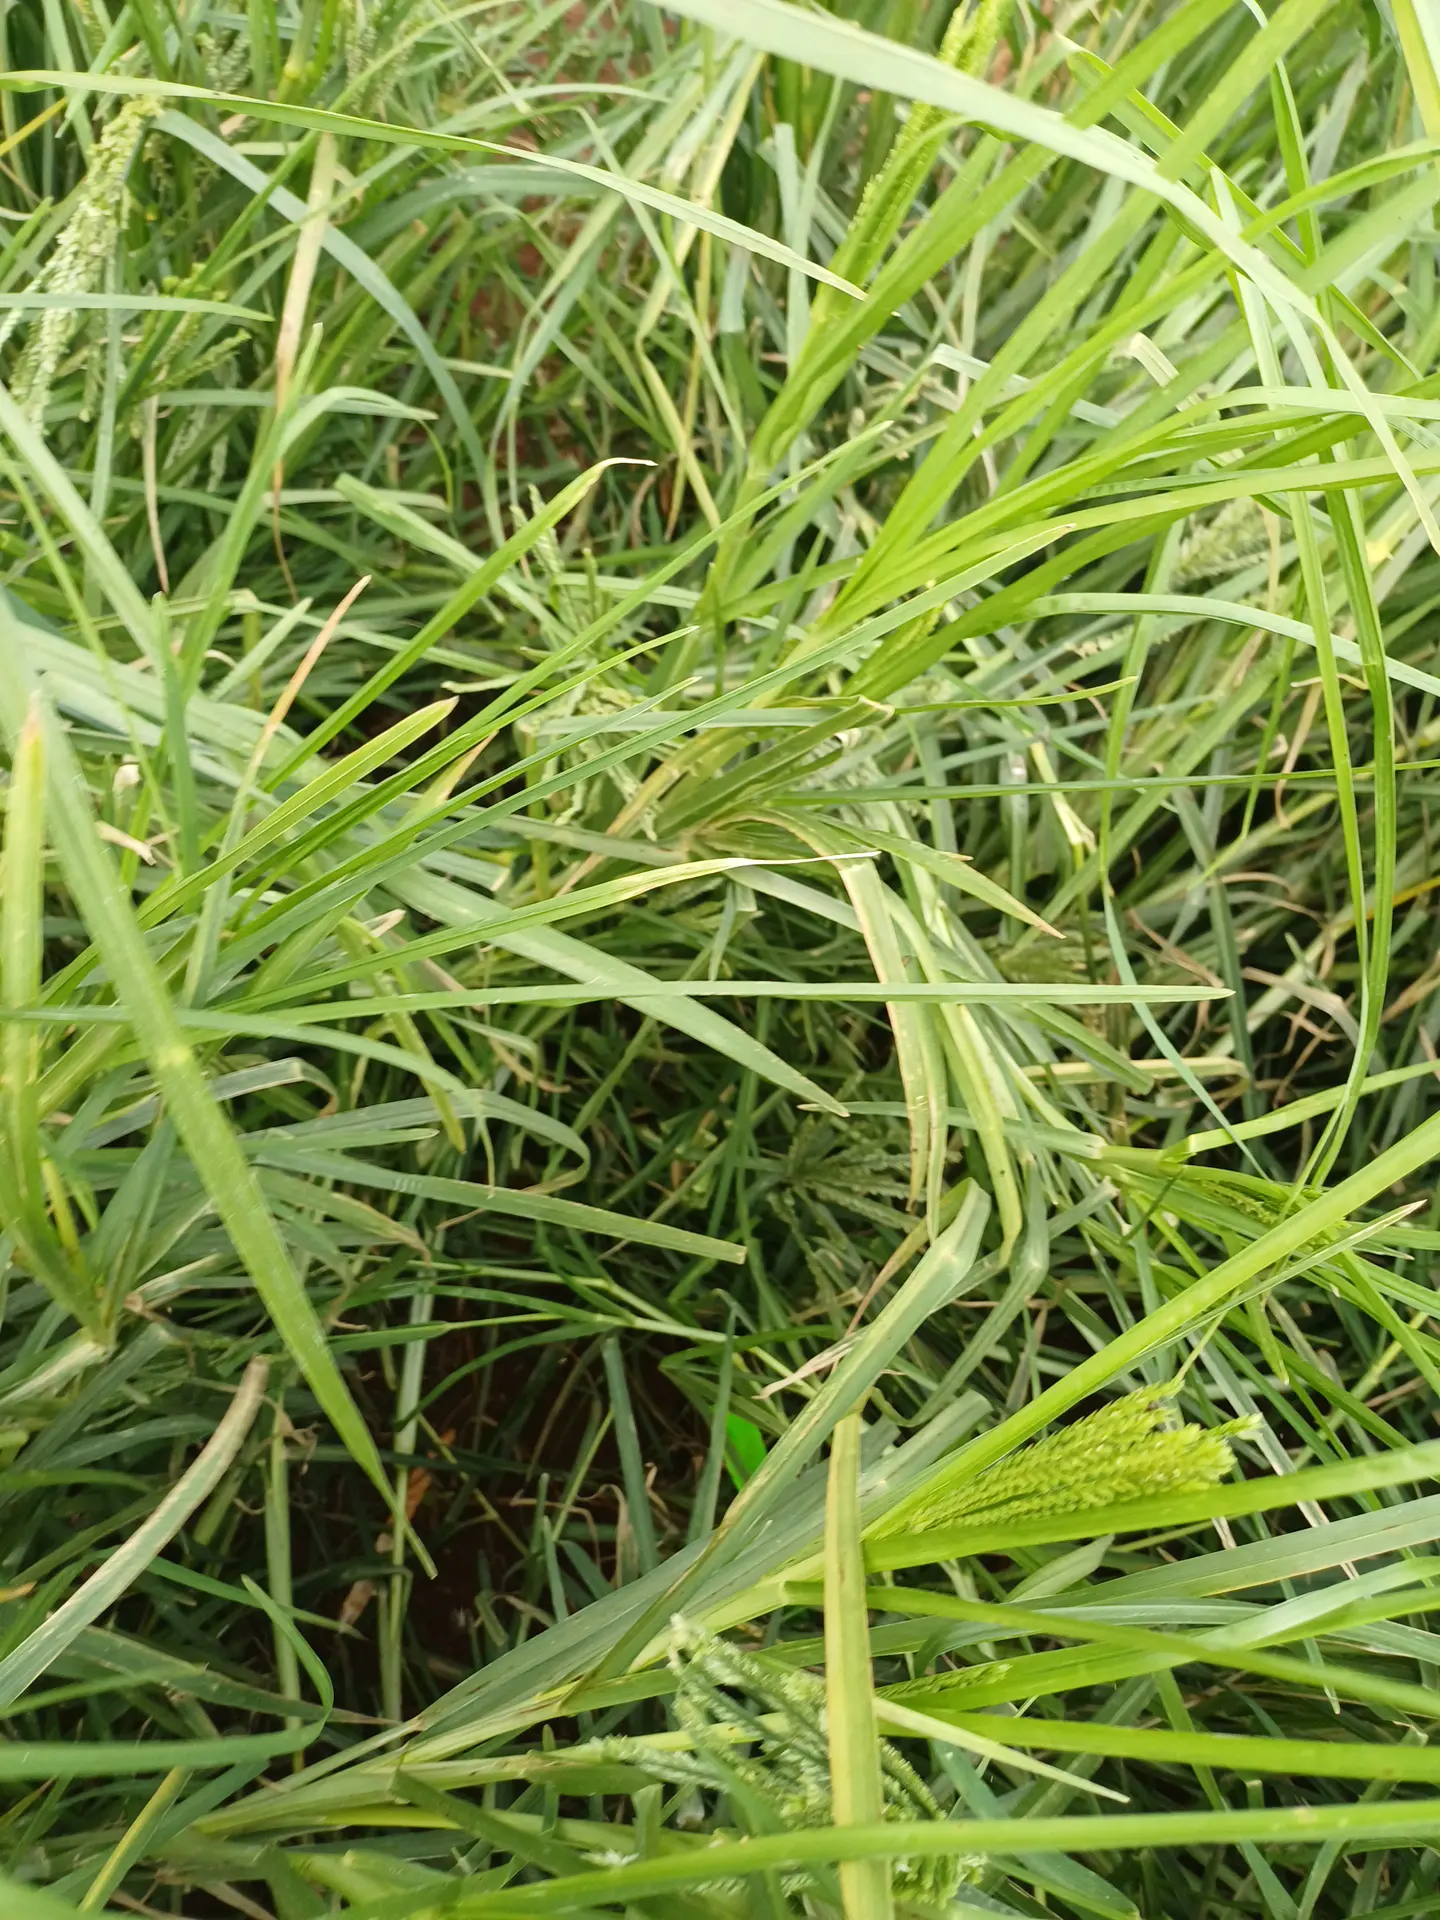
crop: finger millet
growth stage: flowering
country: Kenya
